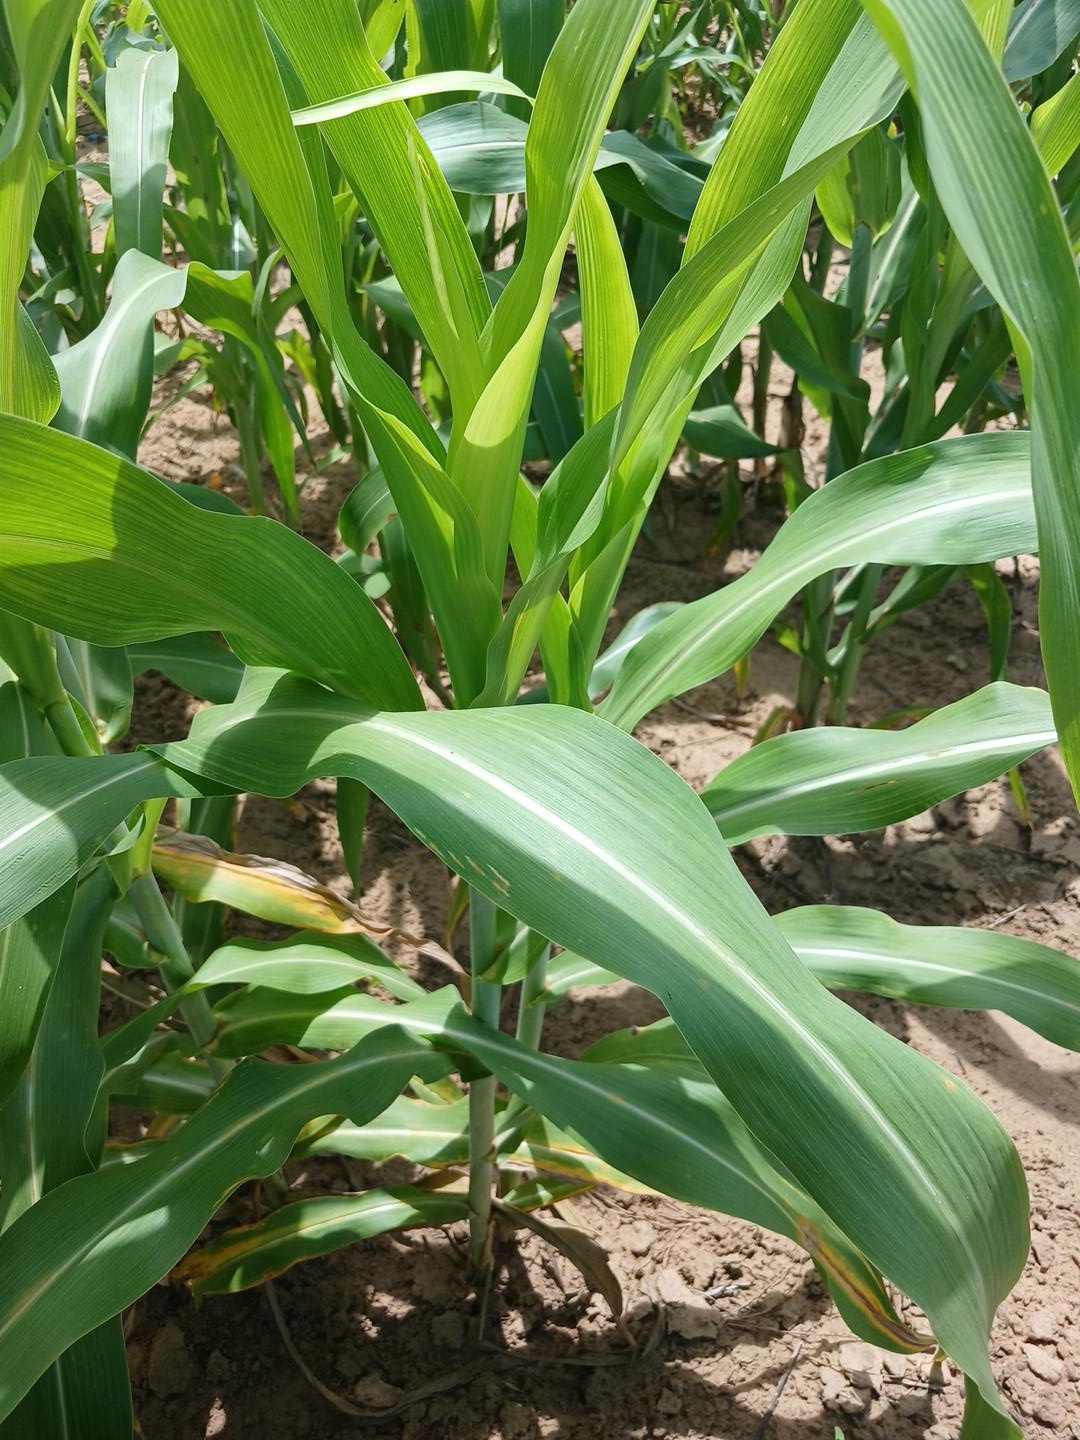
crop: sorghum
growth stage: vegetative
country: Senegal
